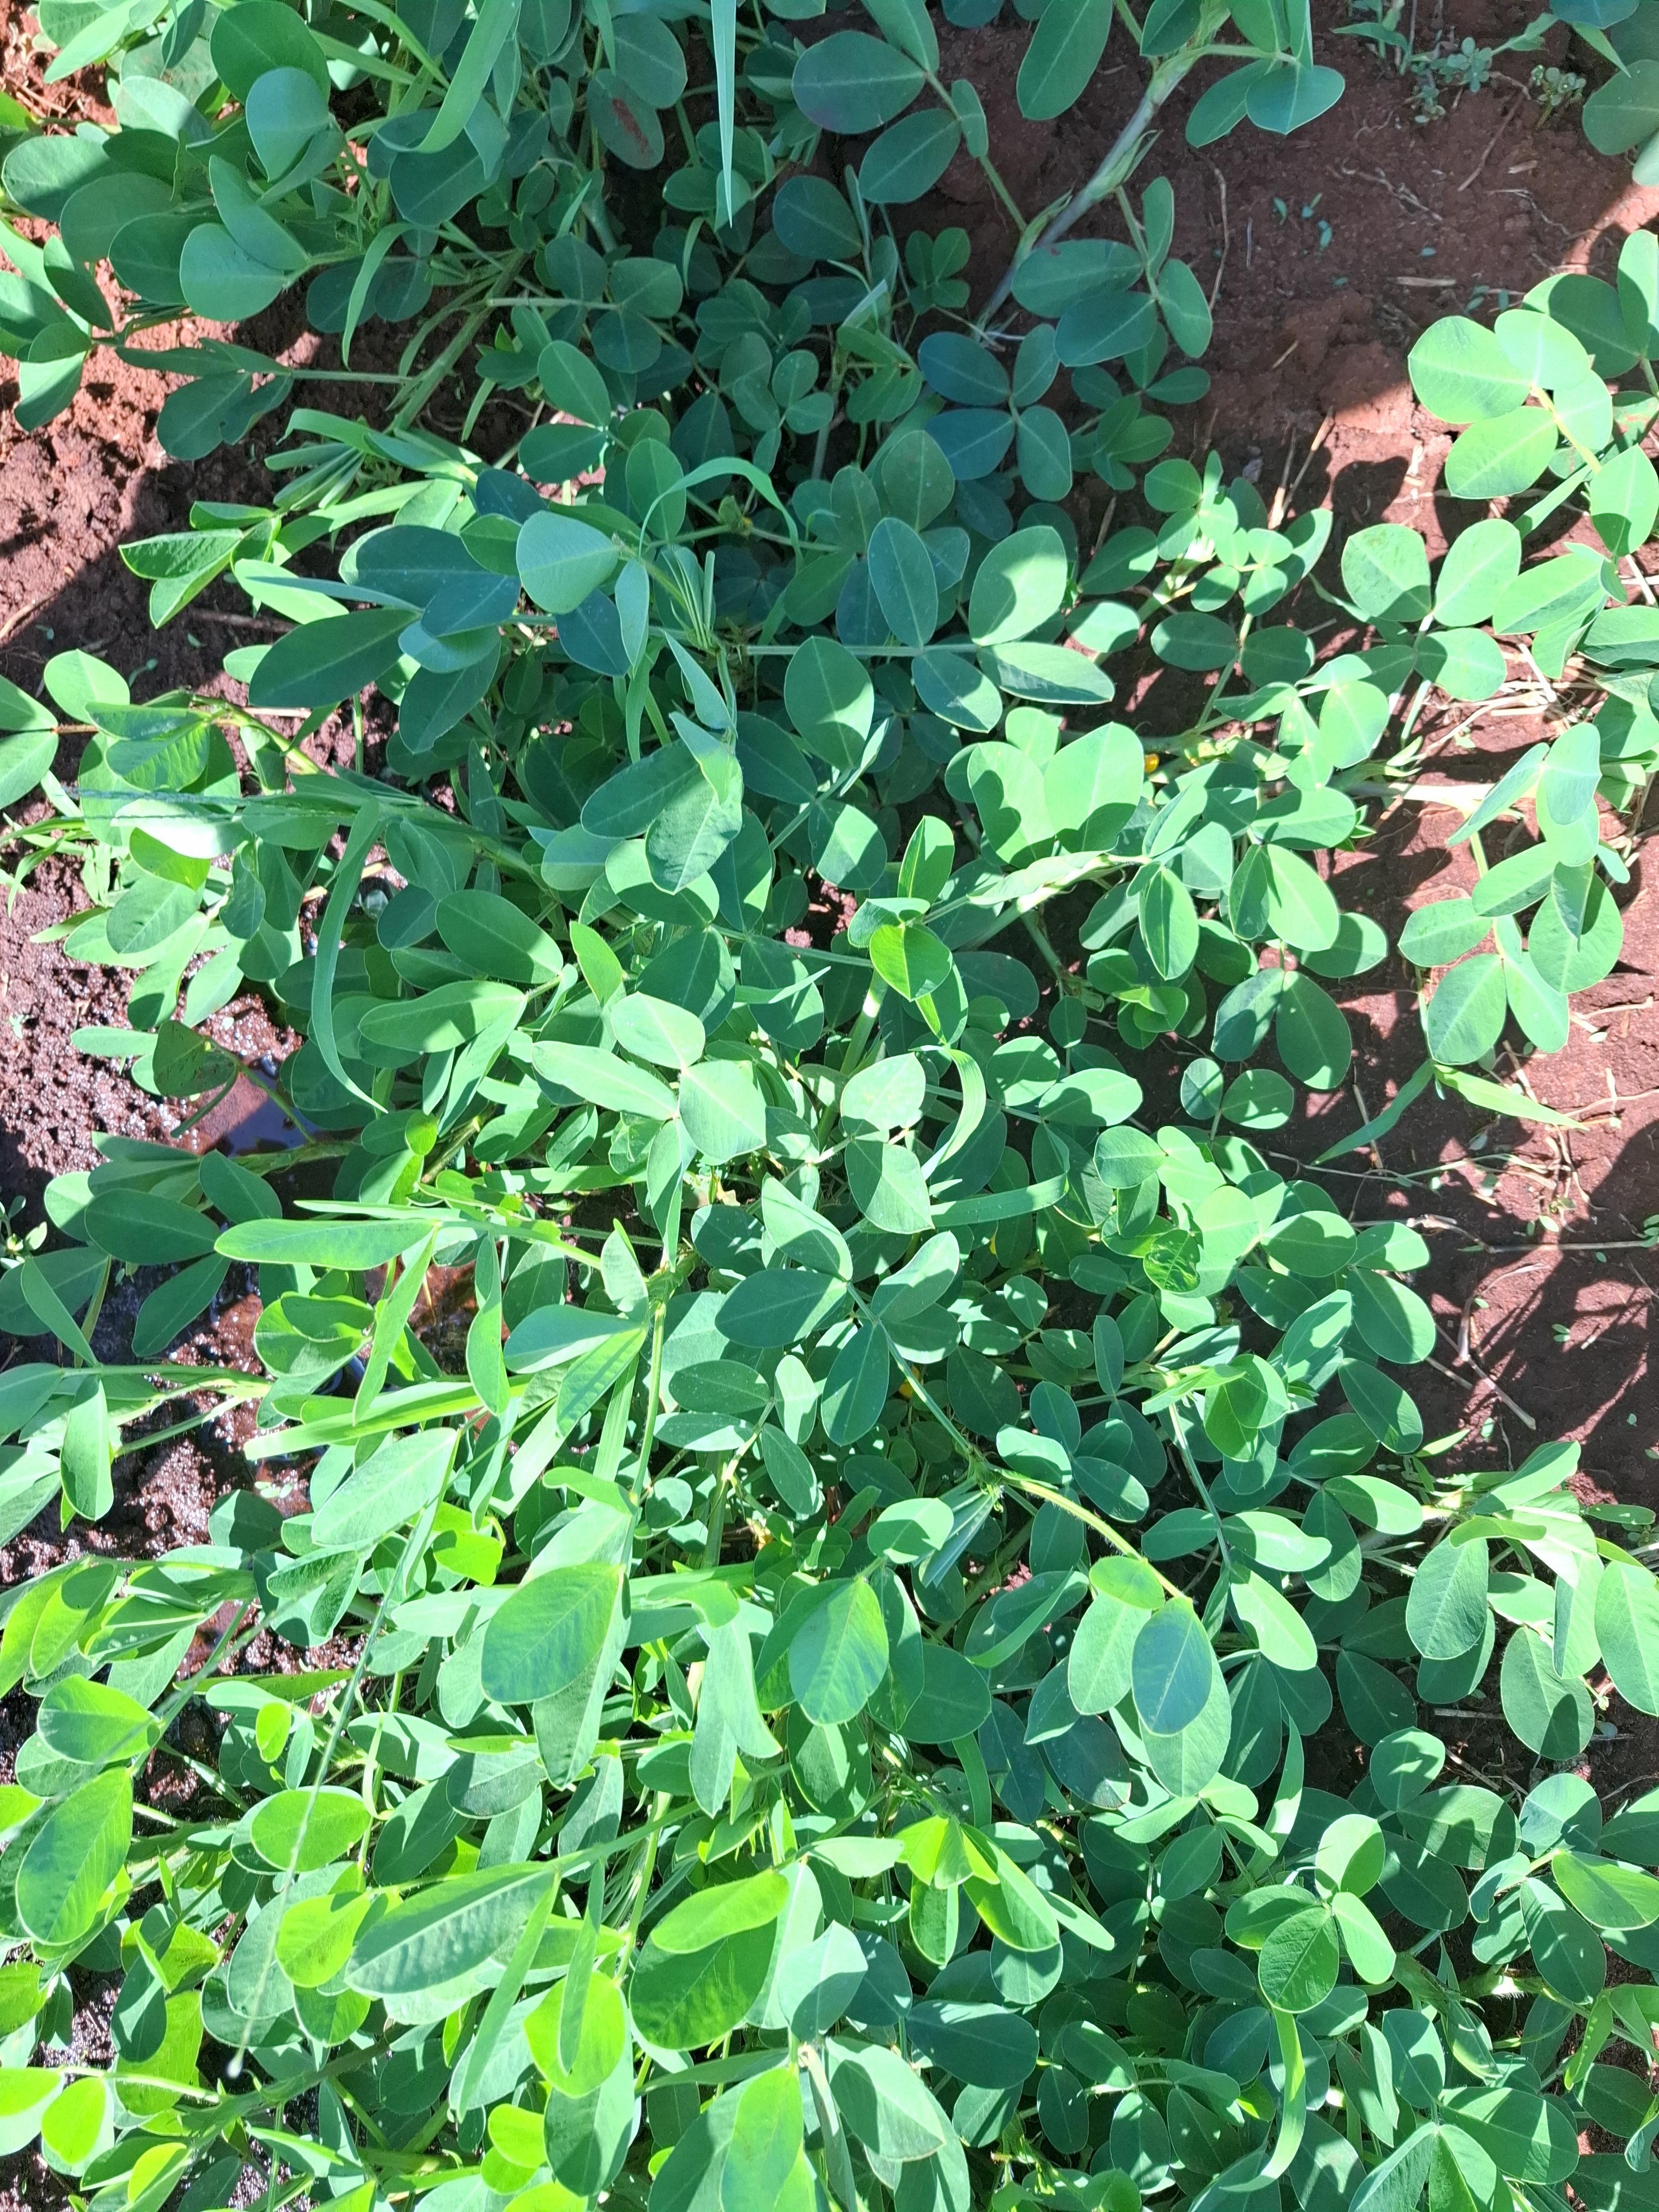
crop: groundnut
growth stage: flowering
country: Kenya
